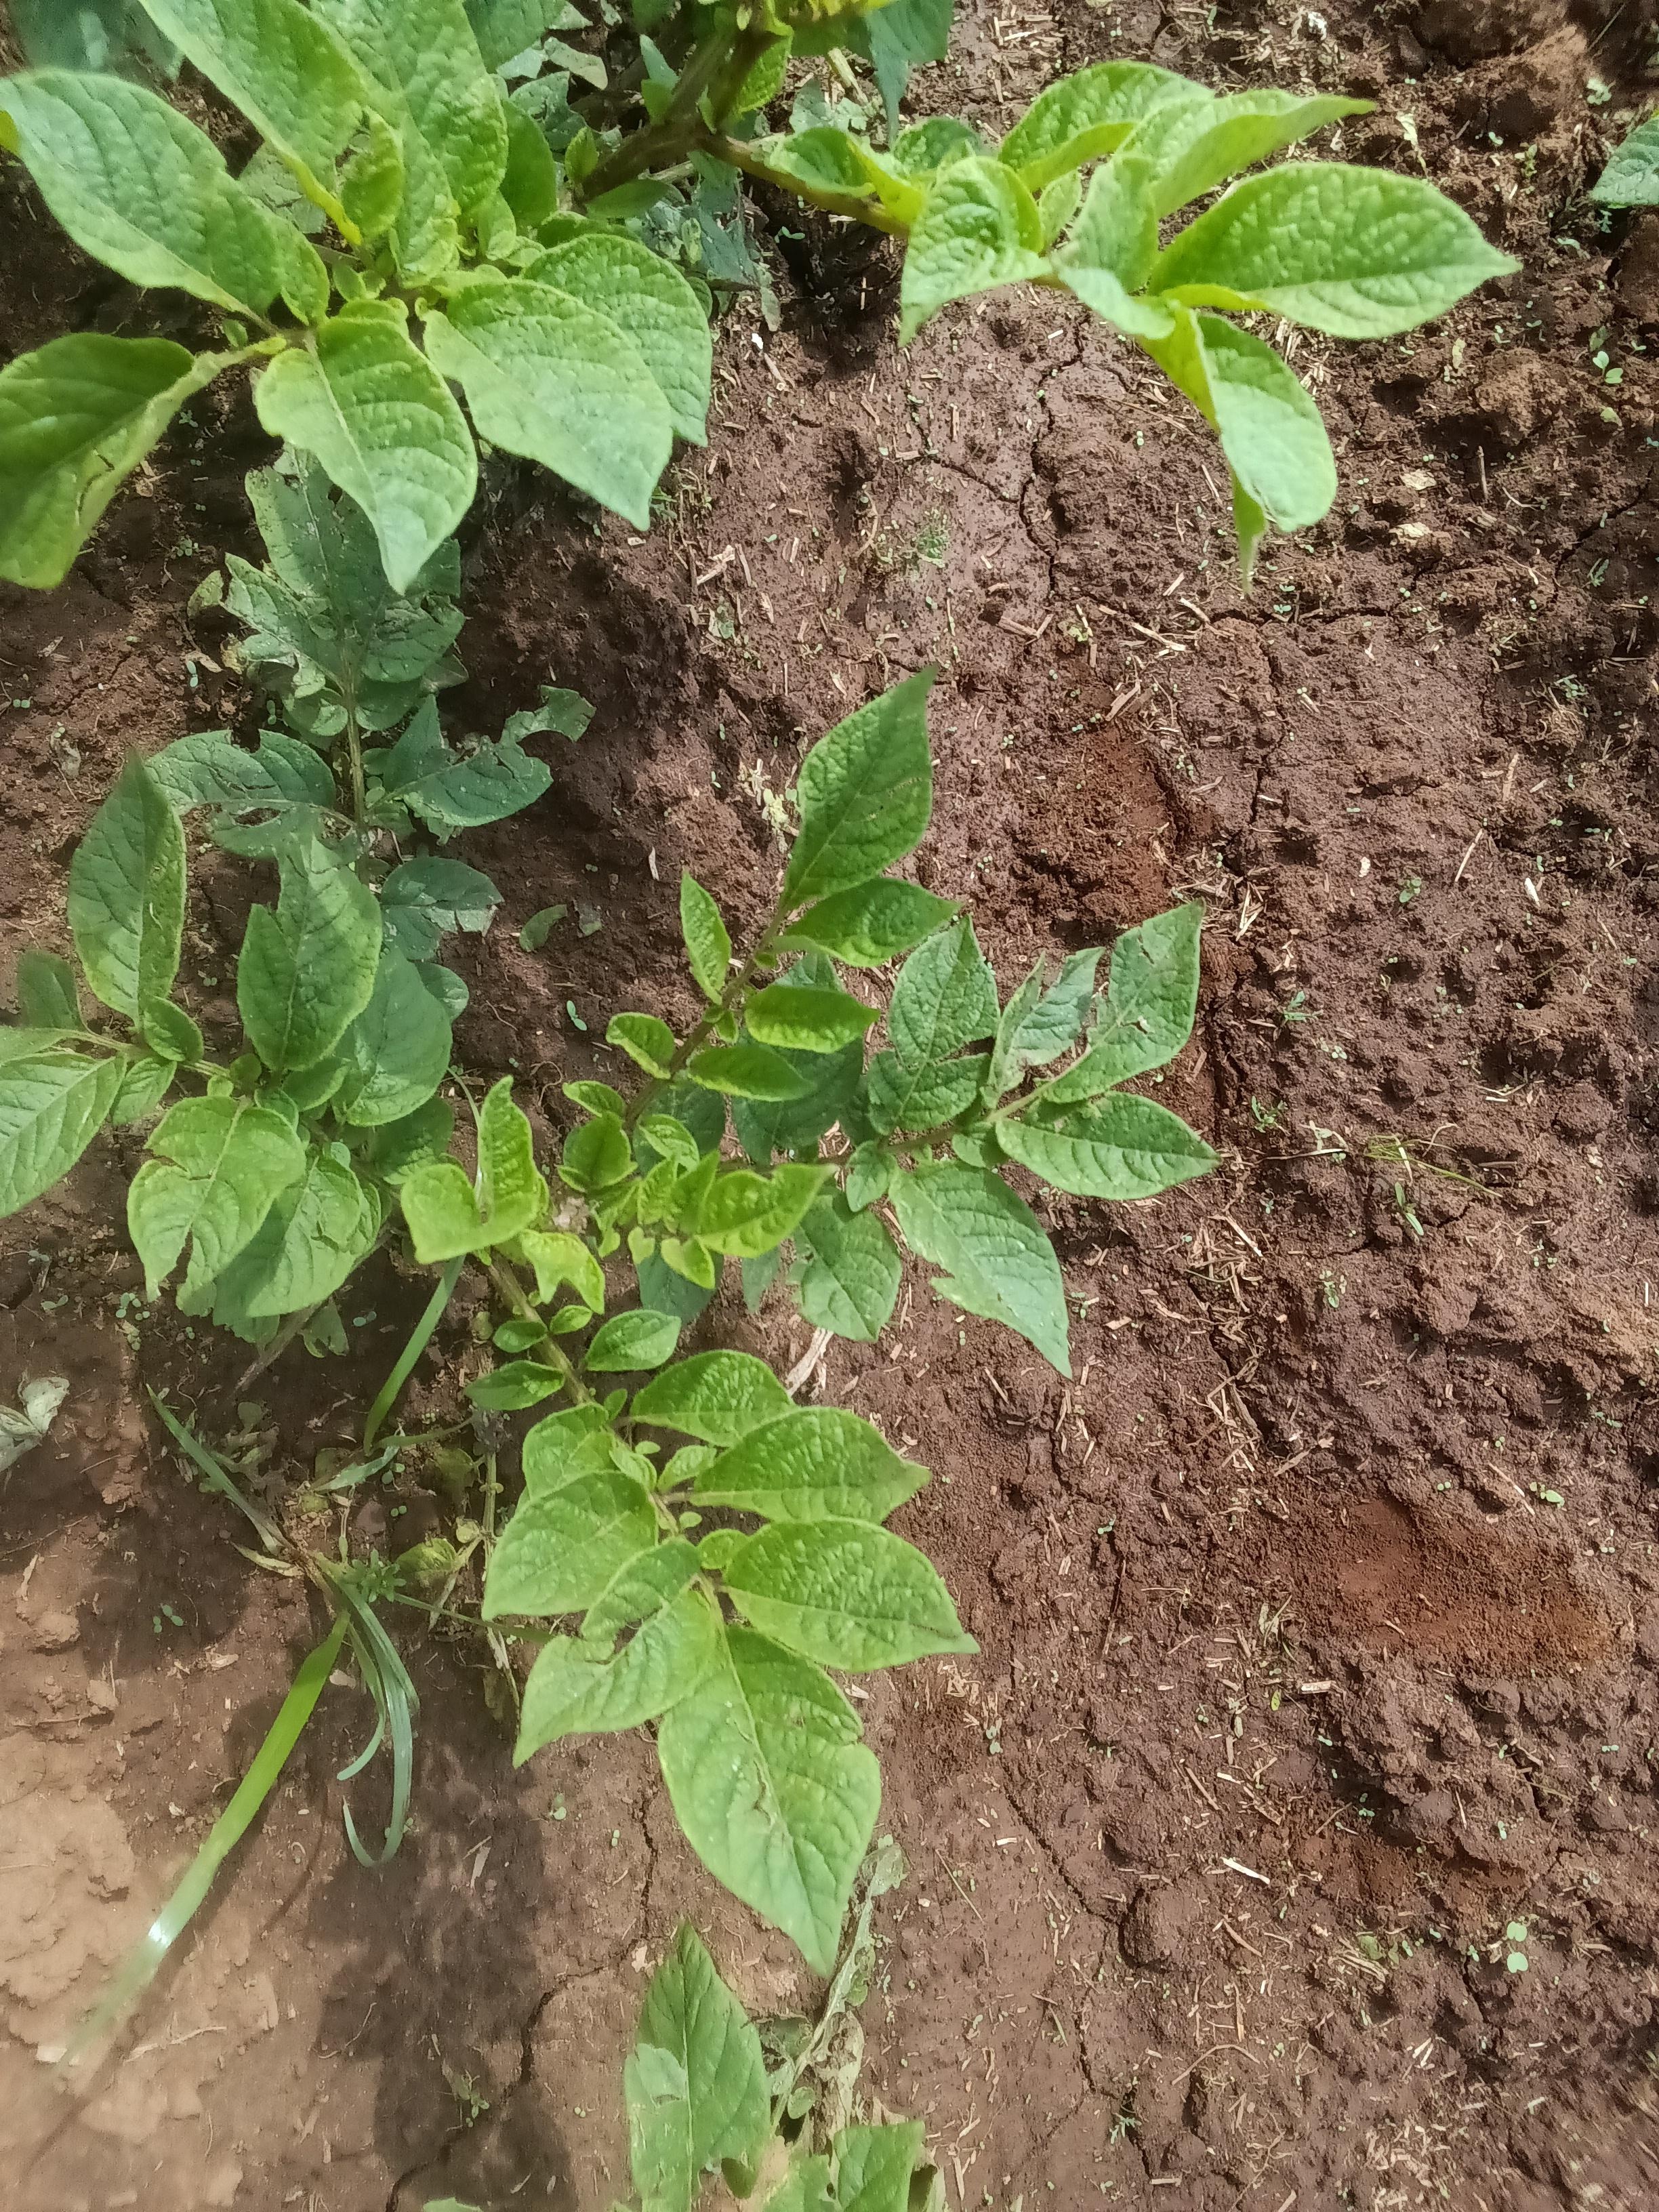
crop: potato
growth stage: vegetative
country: Kenya
